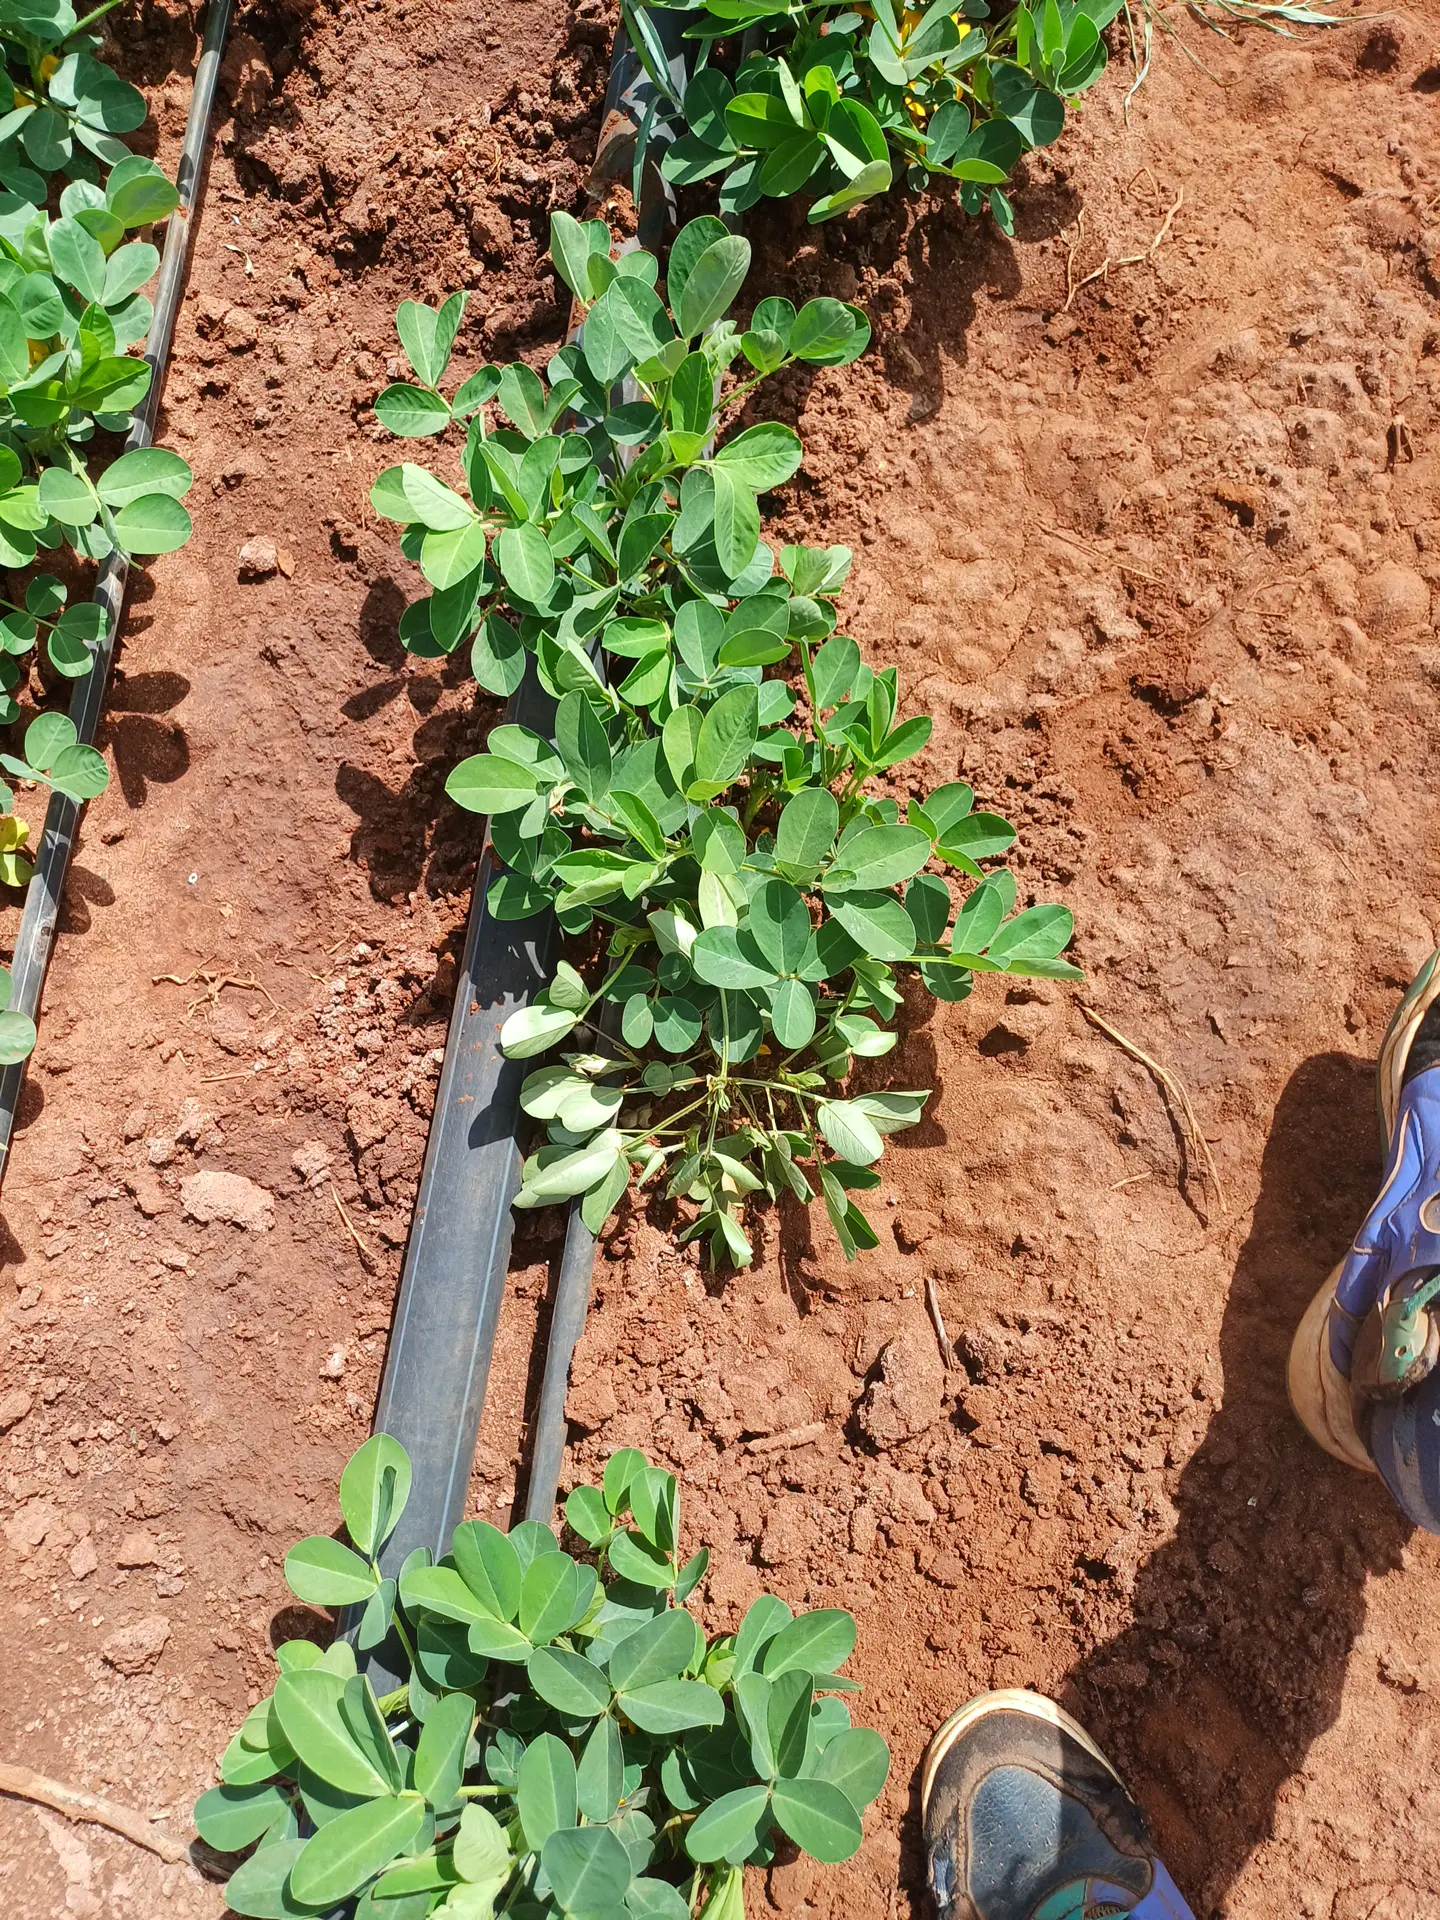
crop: groundnut
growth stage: flowering
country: Kenya
